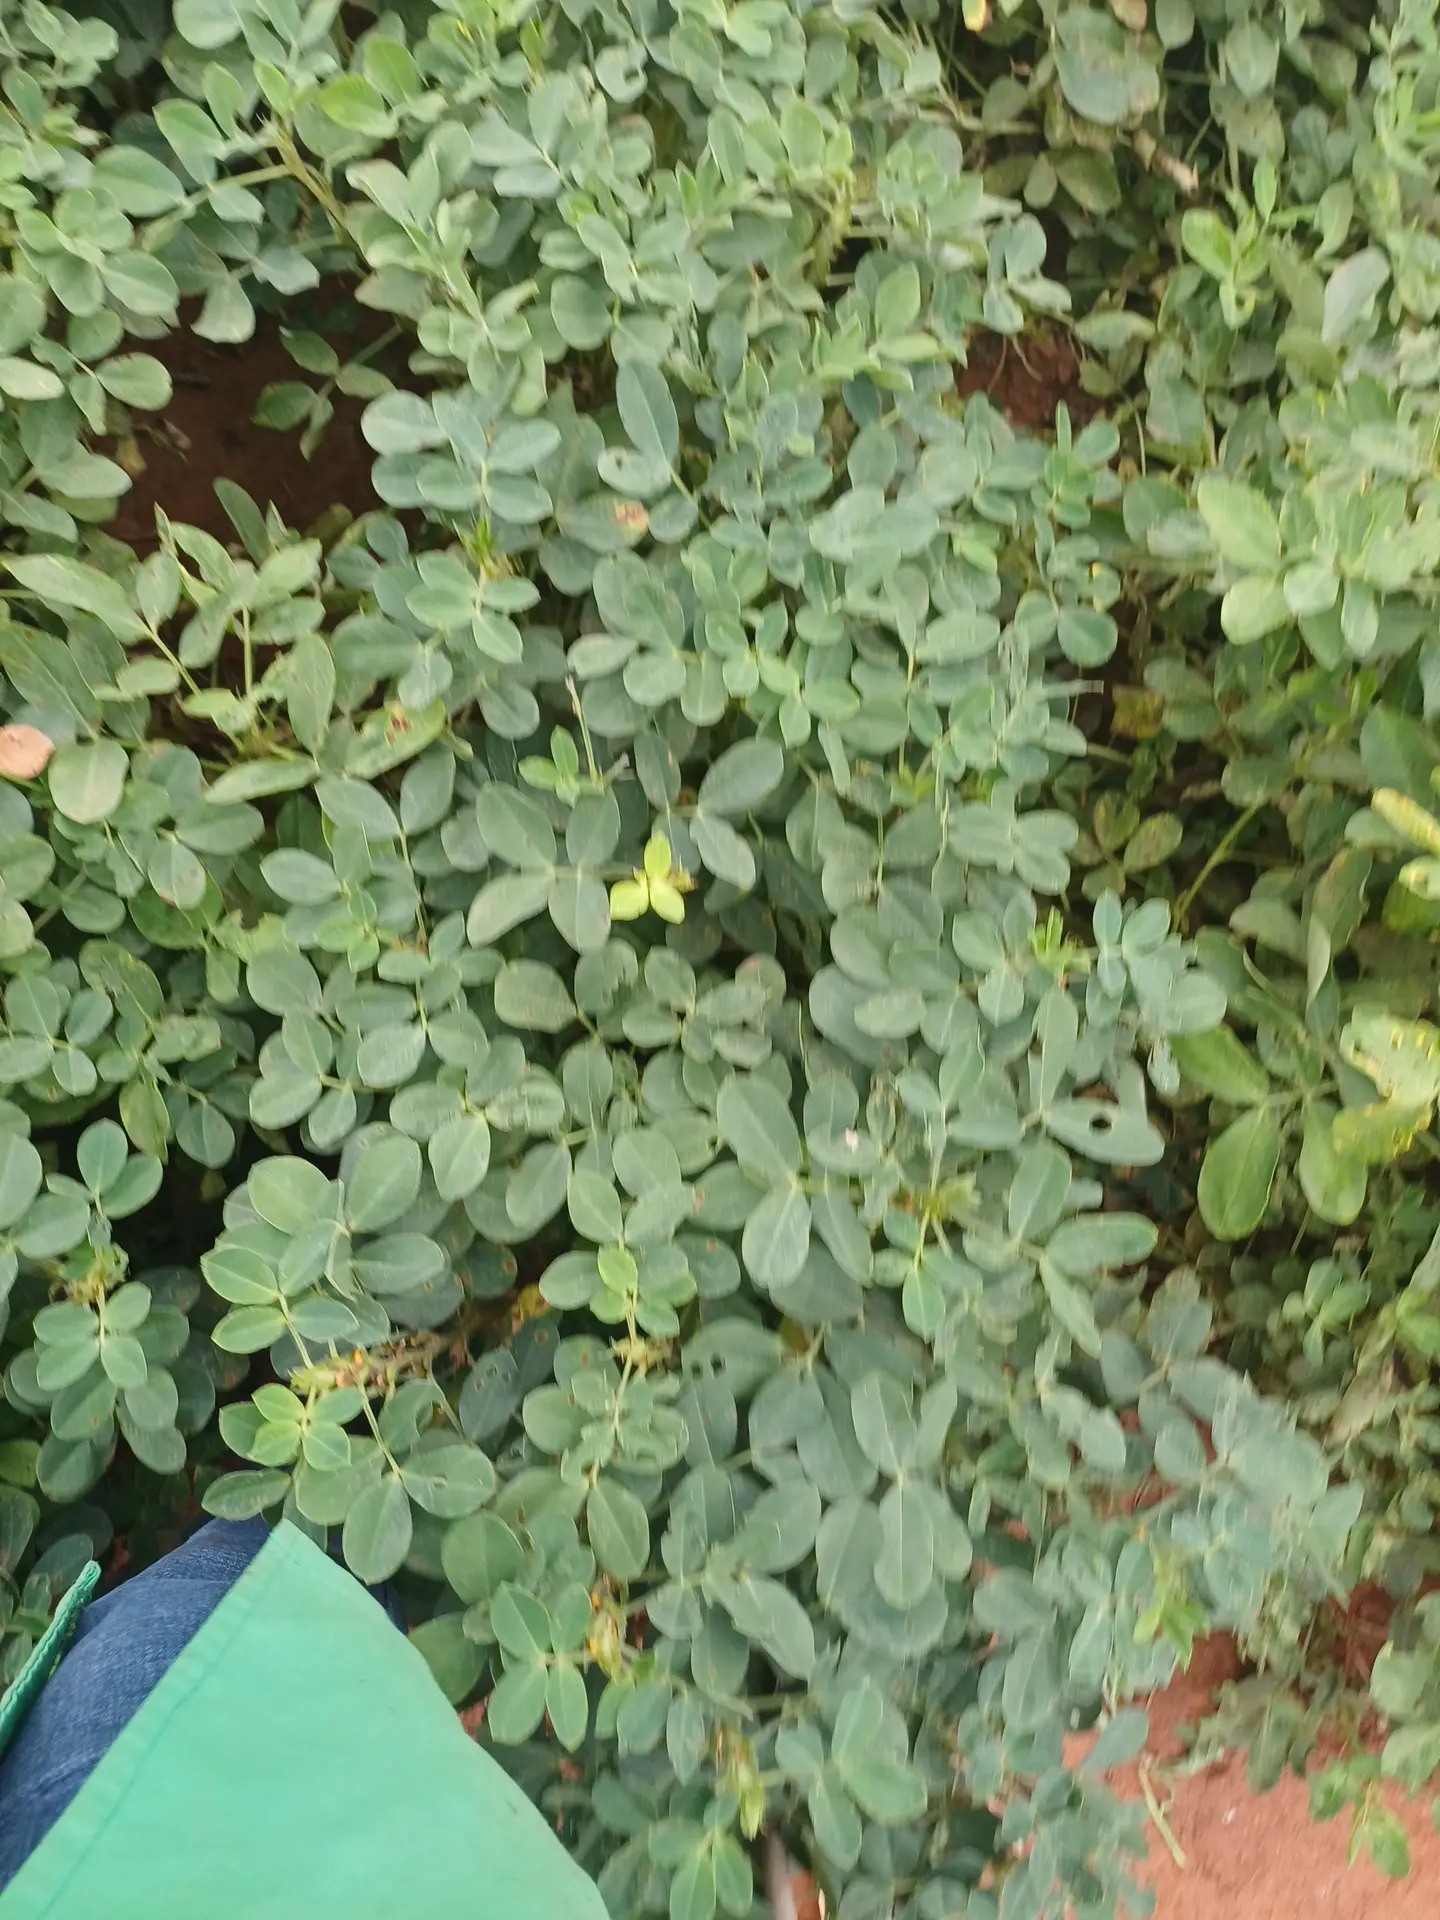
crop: groundnut
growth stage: pegging
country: Kenya
